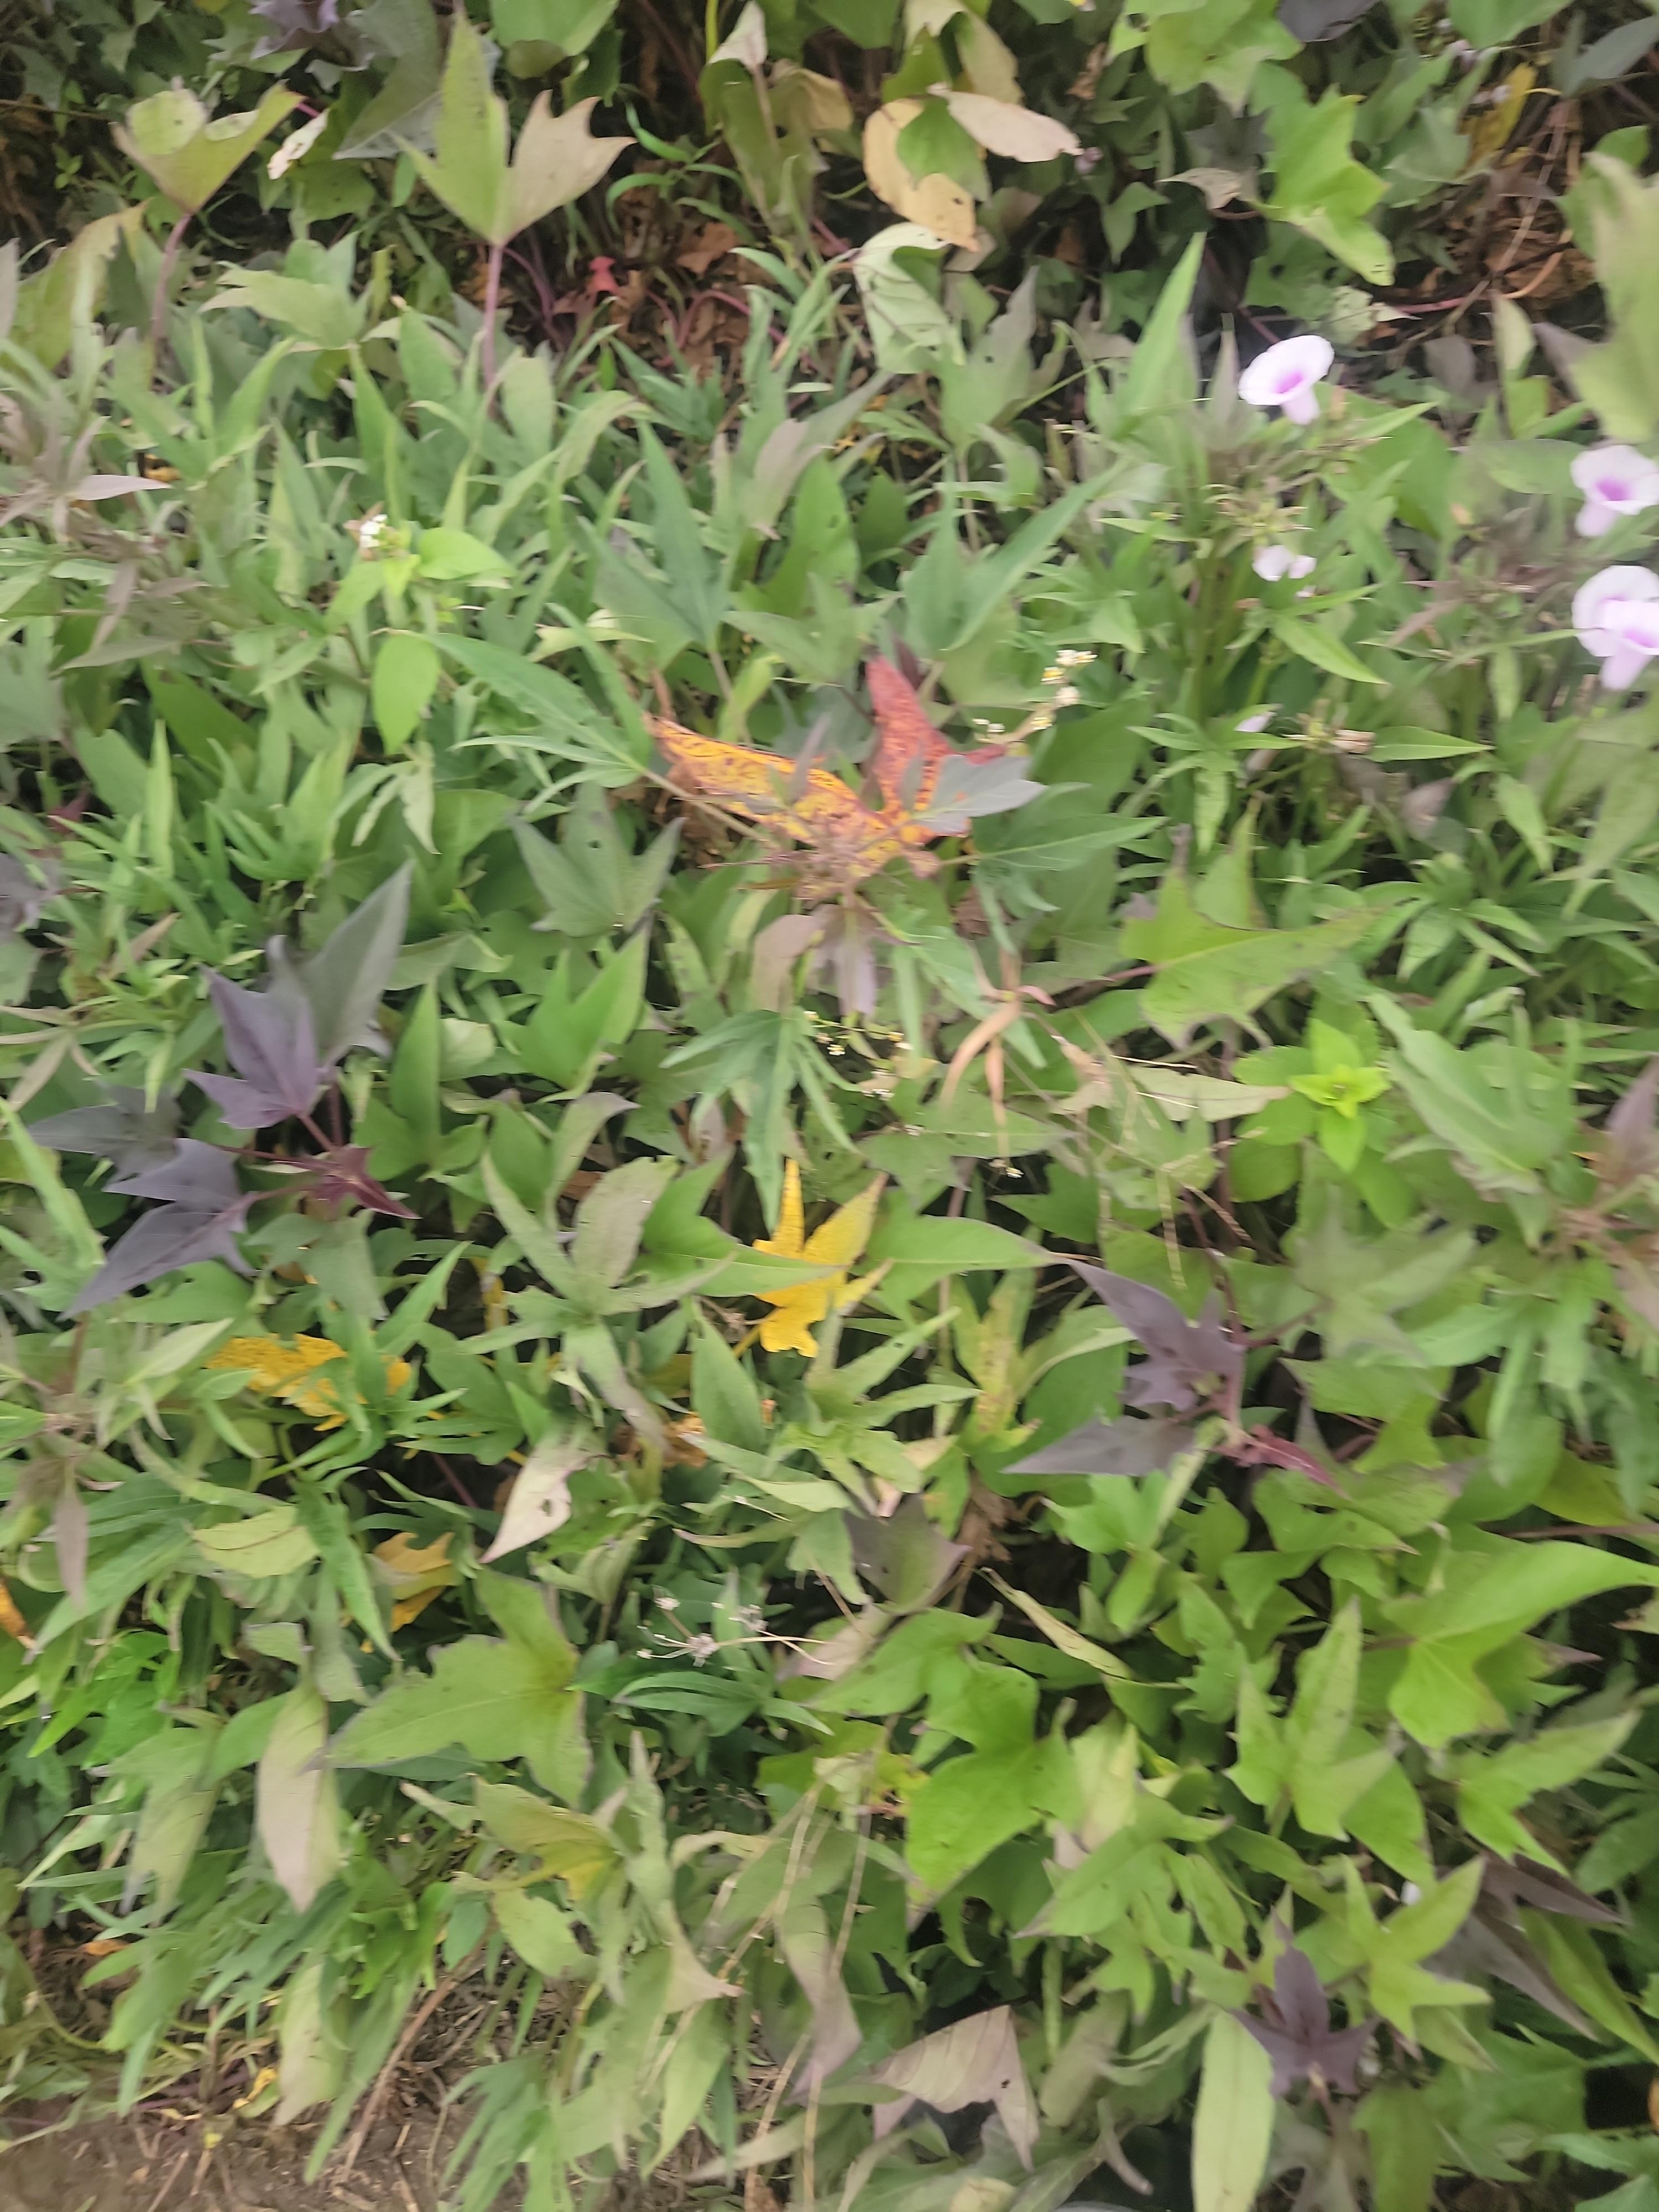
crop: sweet potato
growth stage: flowering
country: Tanzania
